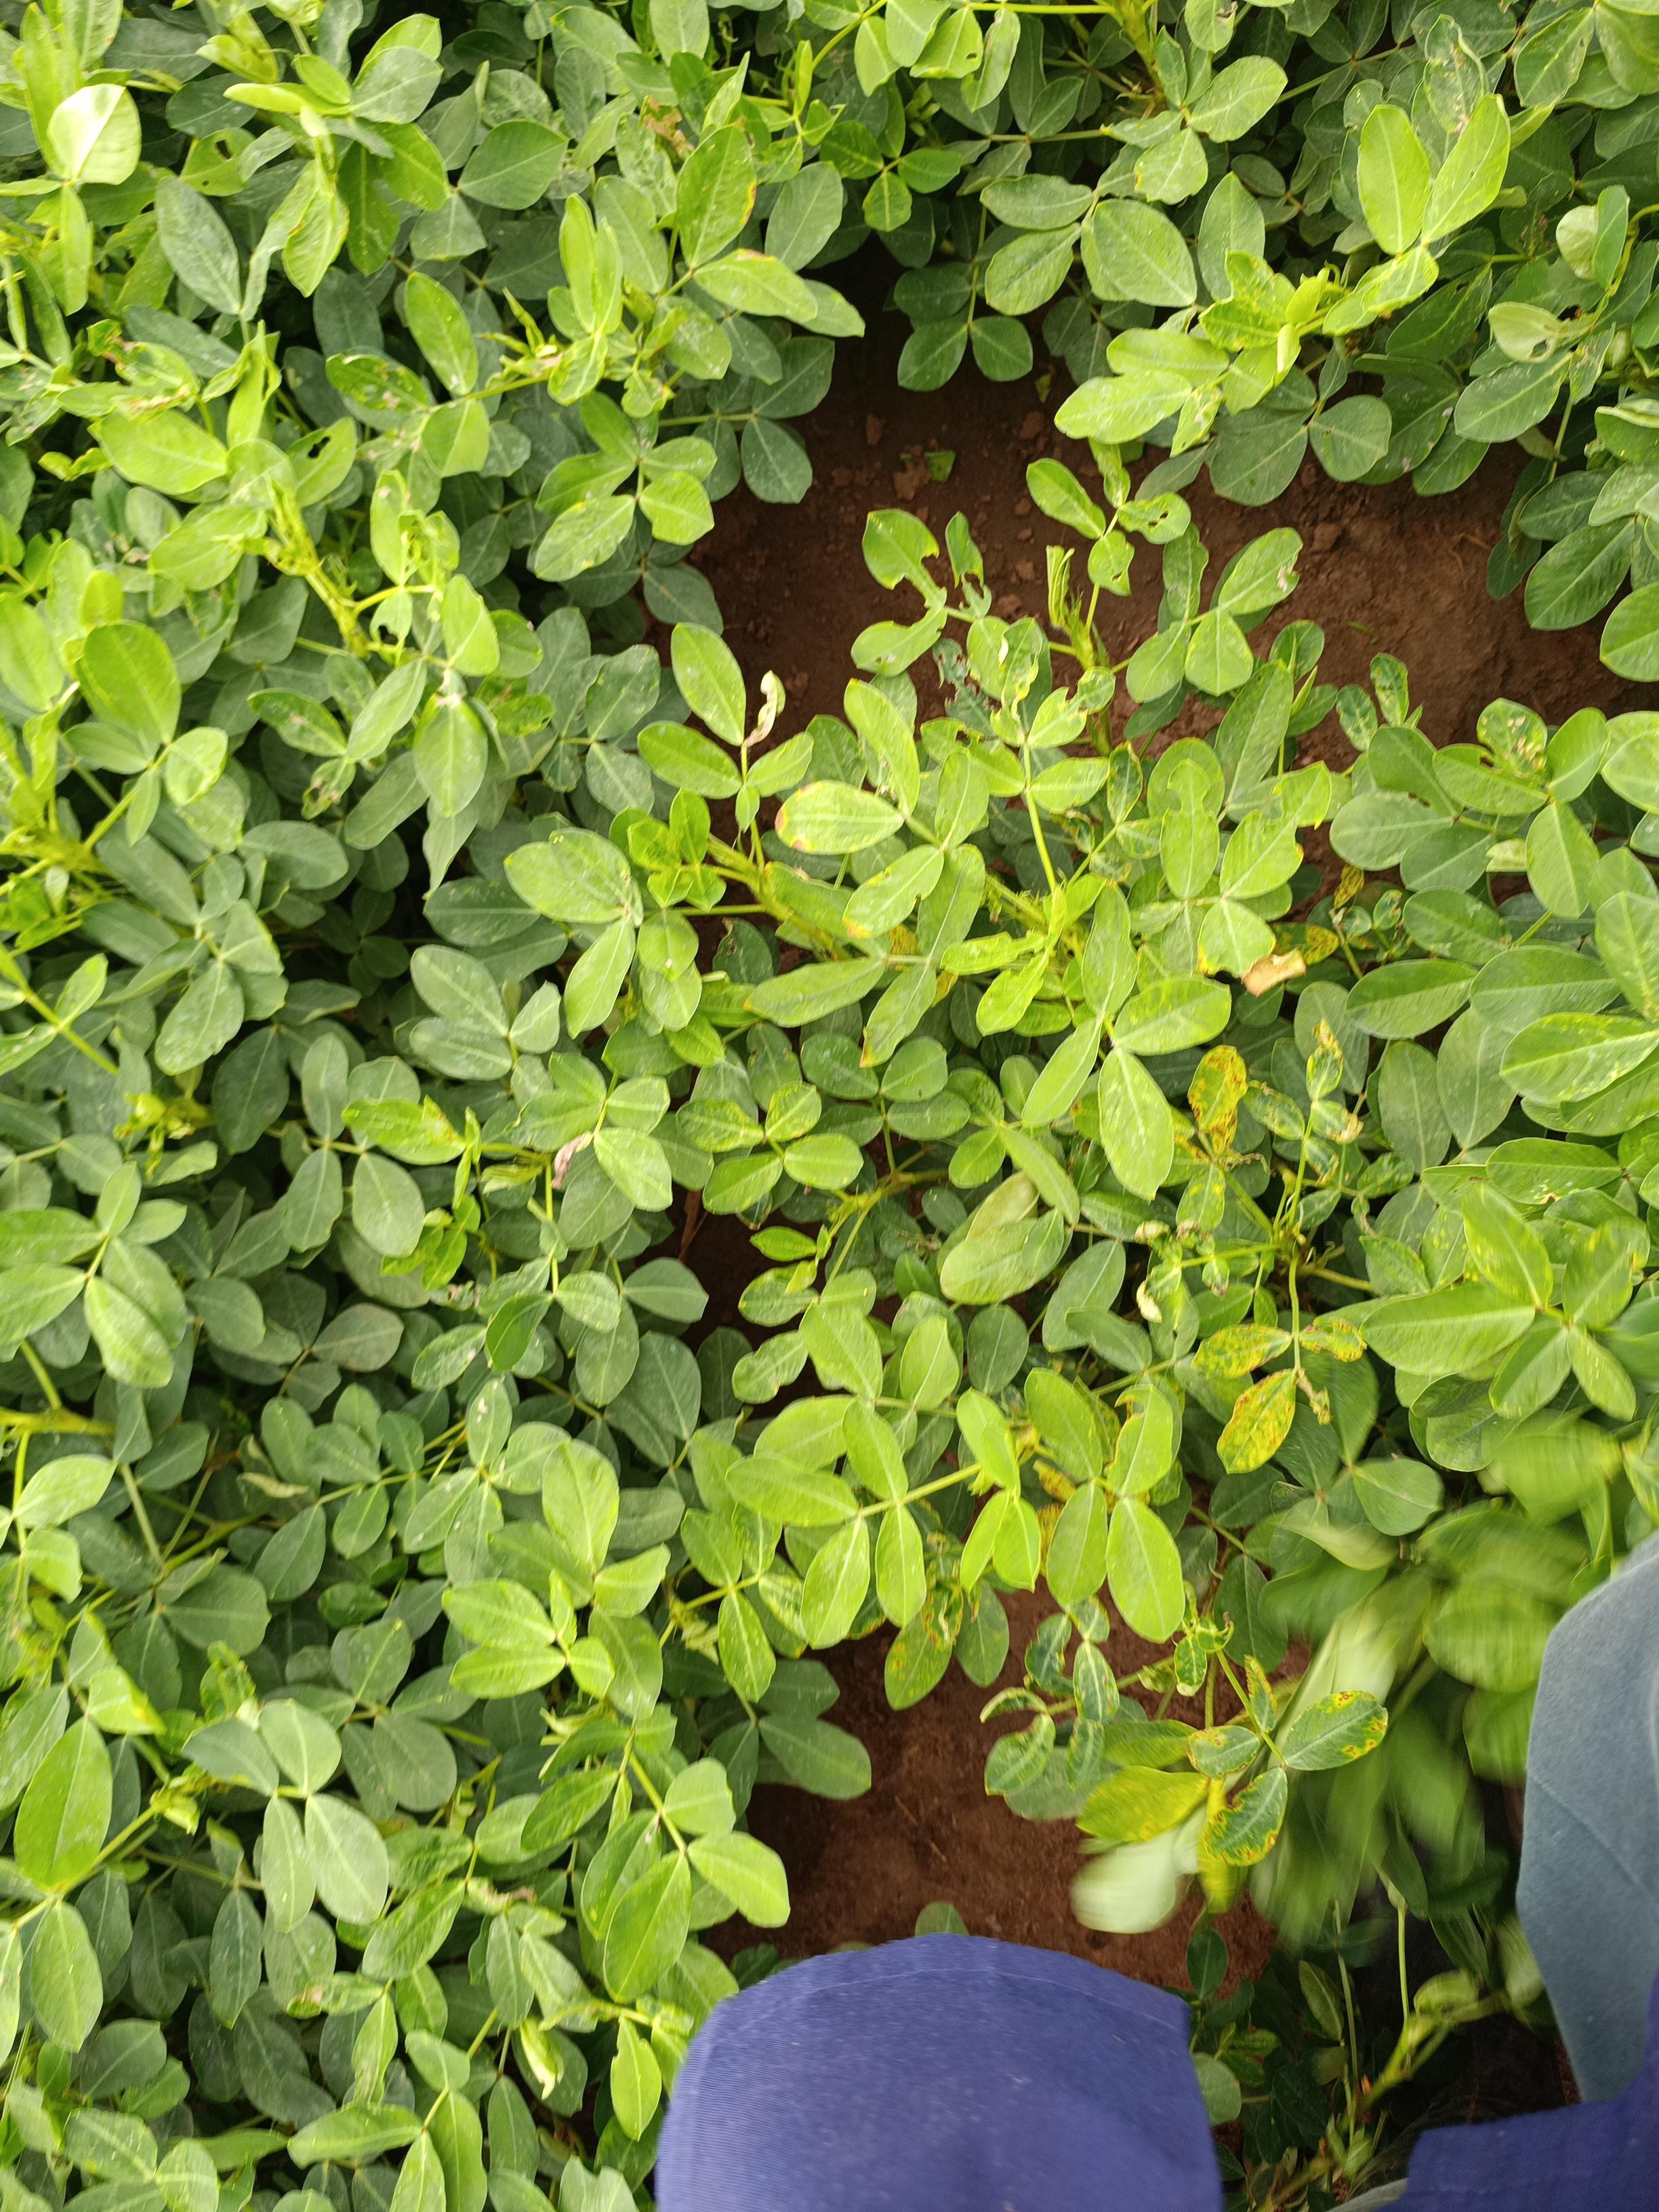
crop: groundnut
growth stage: pegging
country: Kenya
